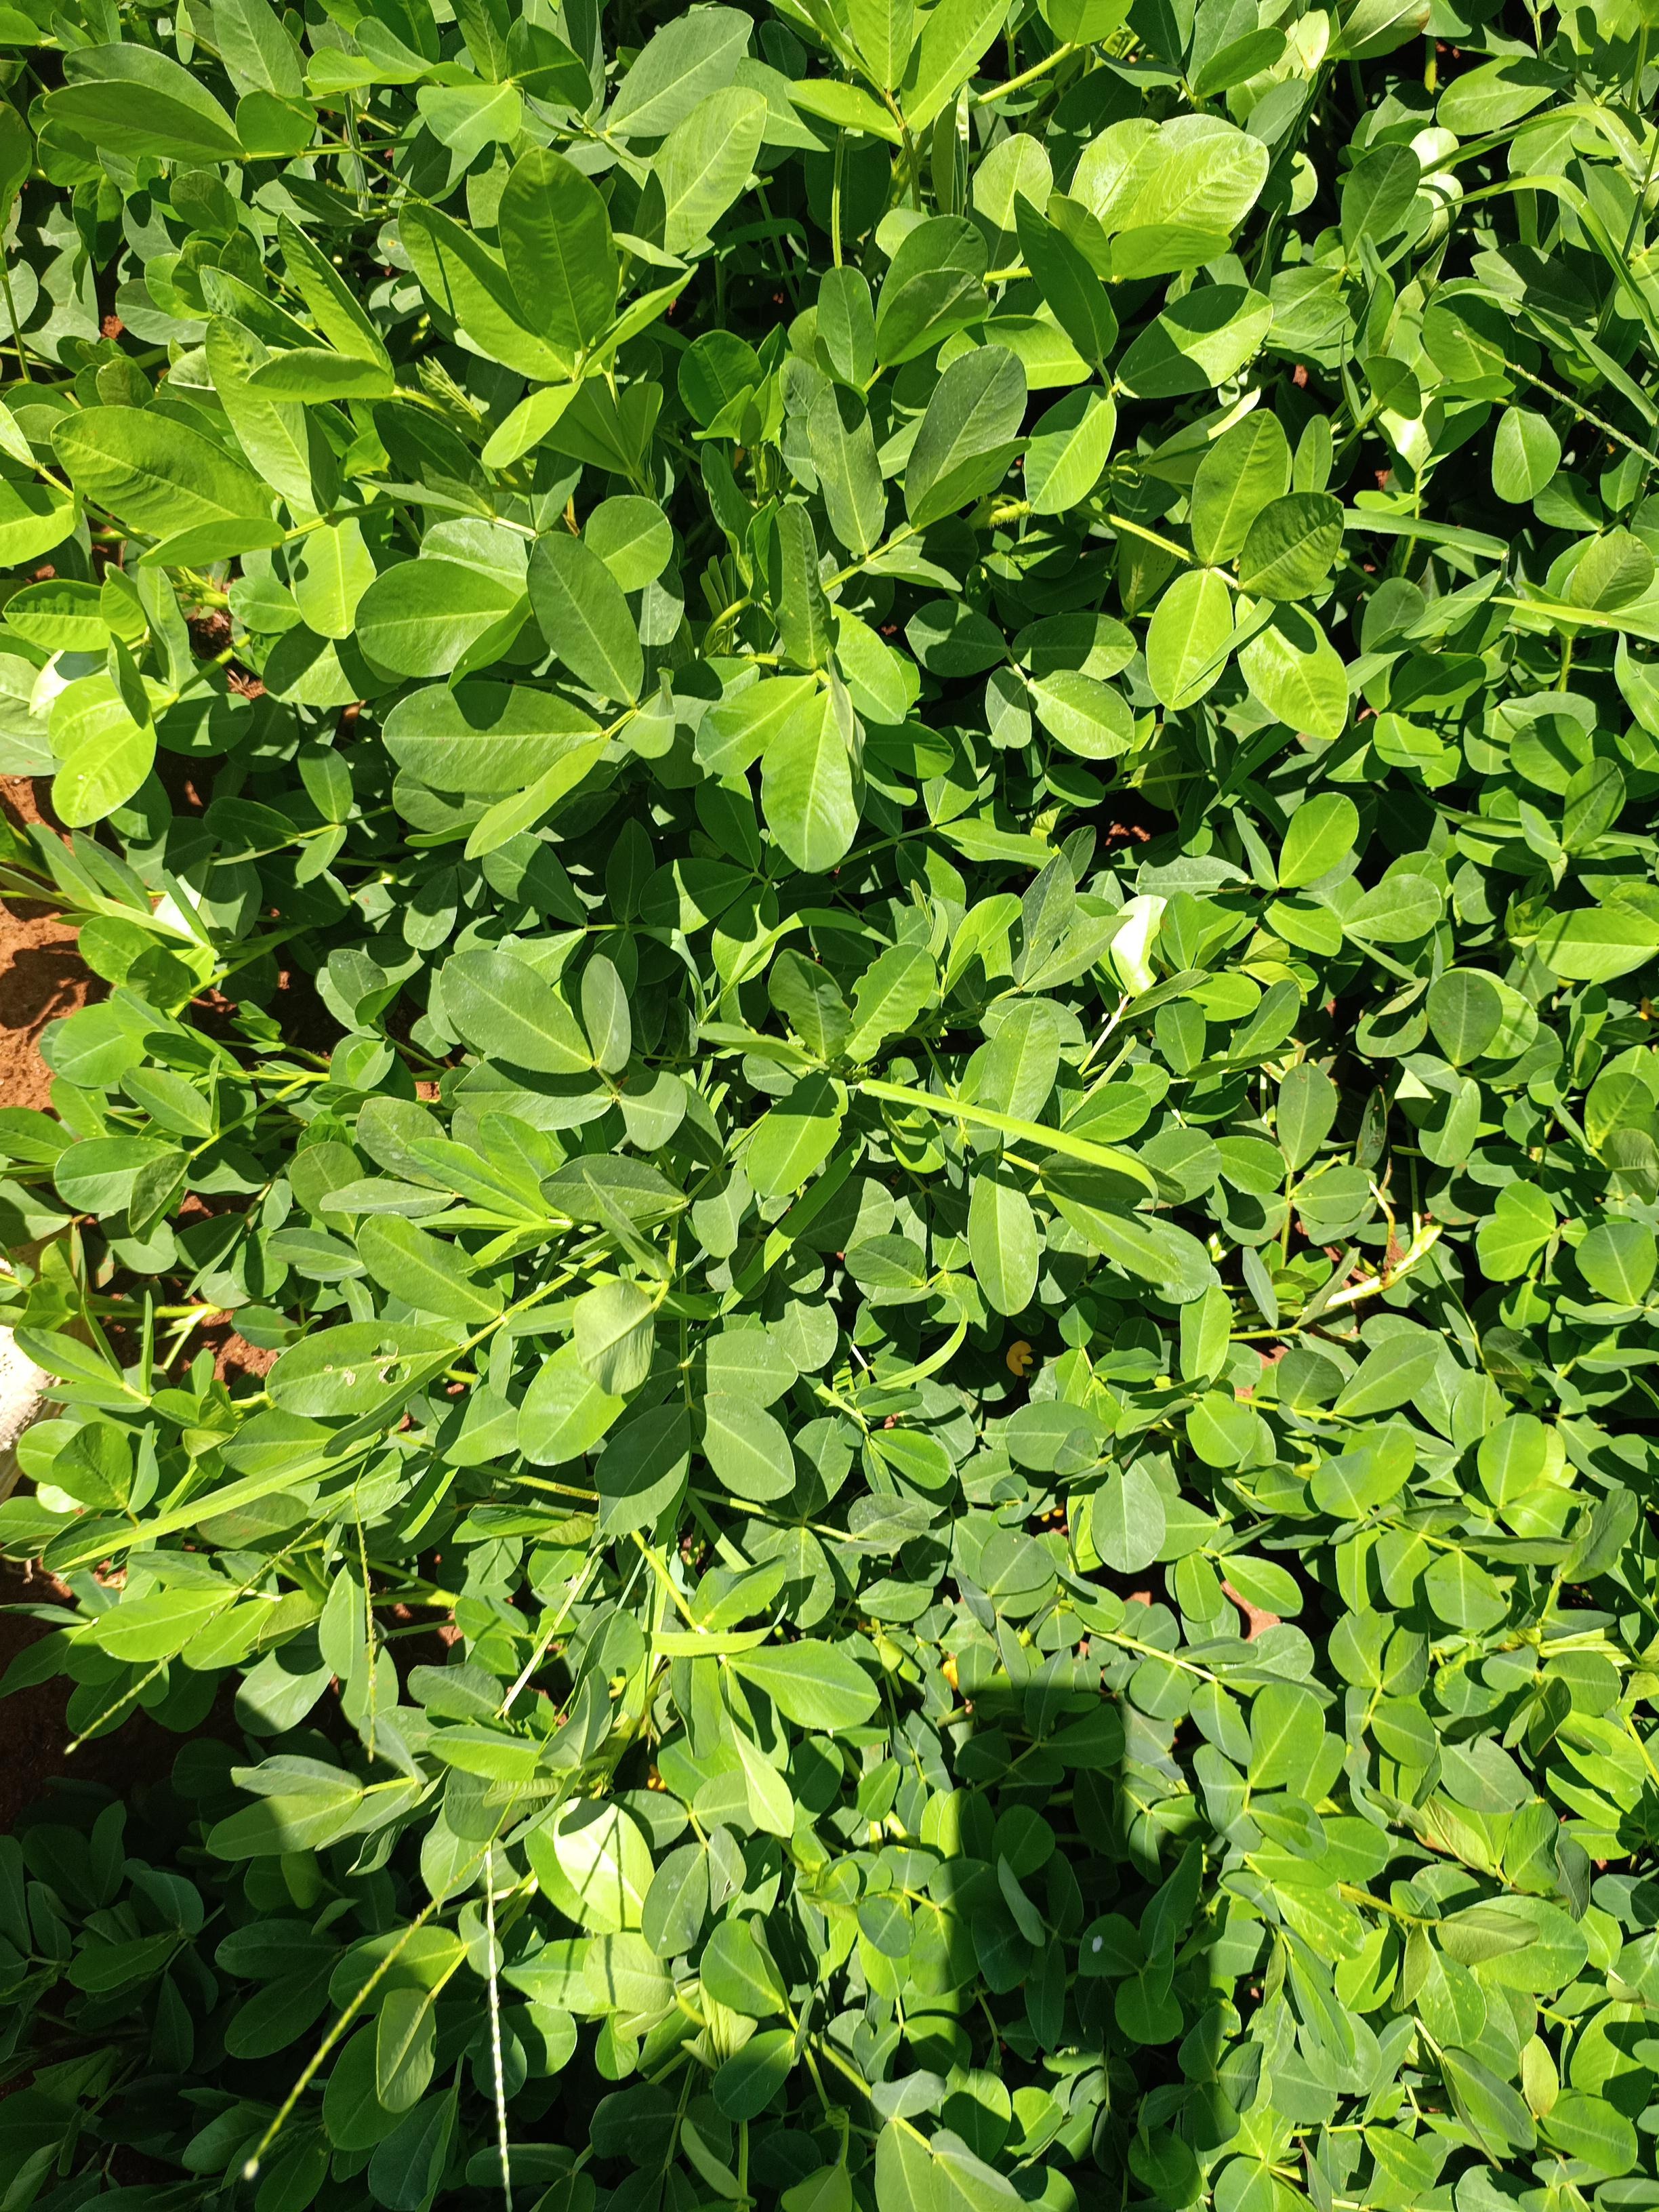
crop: groundnut
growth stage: flowering
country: Kenya
